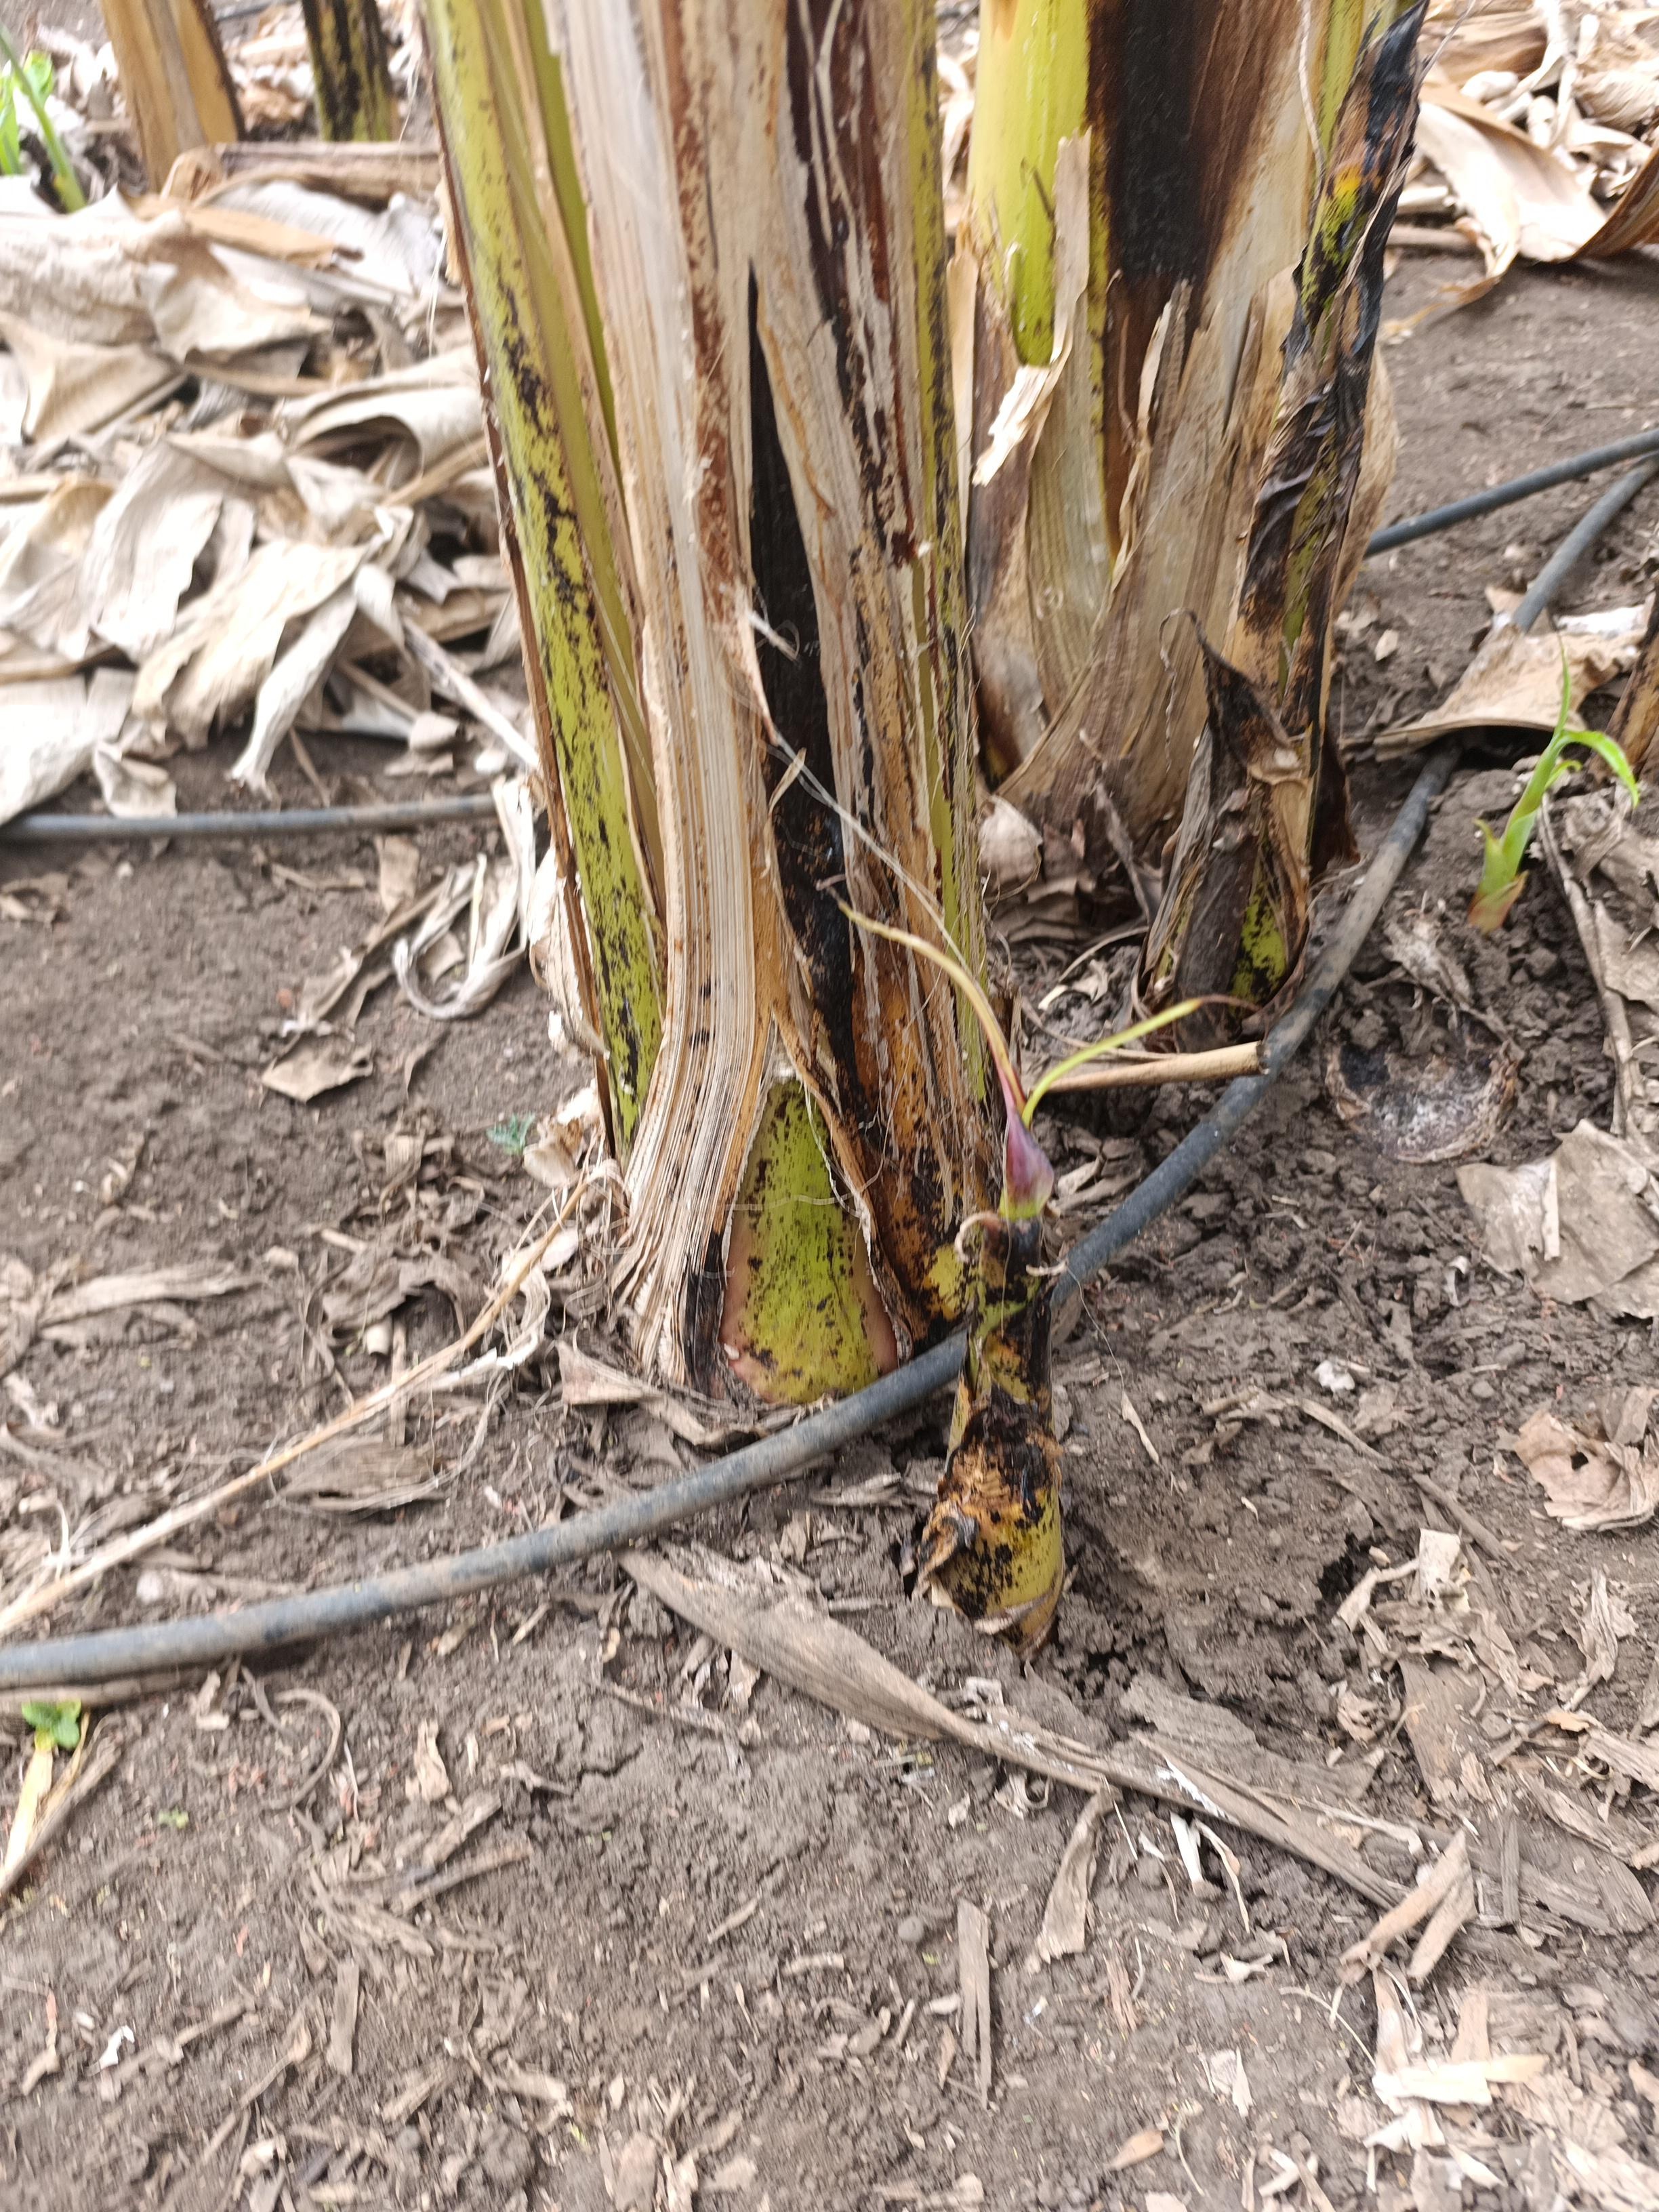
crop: banana
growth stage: emergence sucker
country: Tanzania
